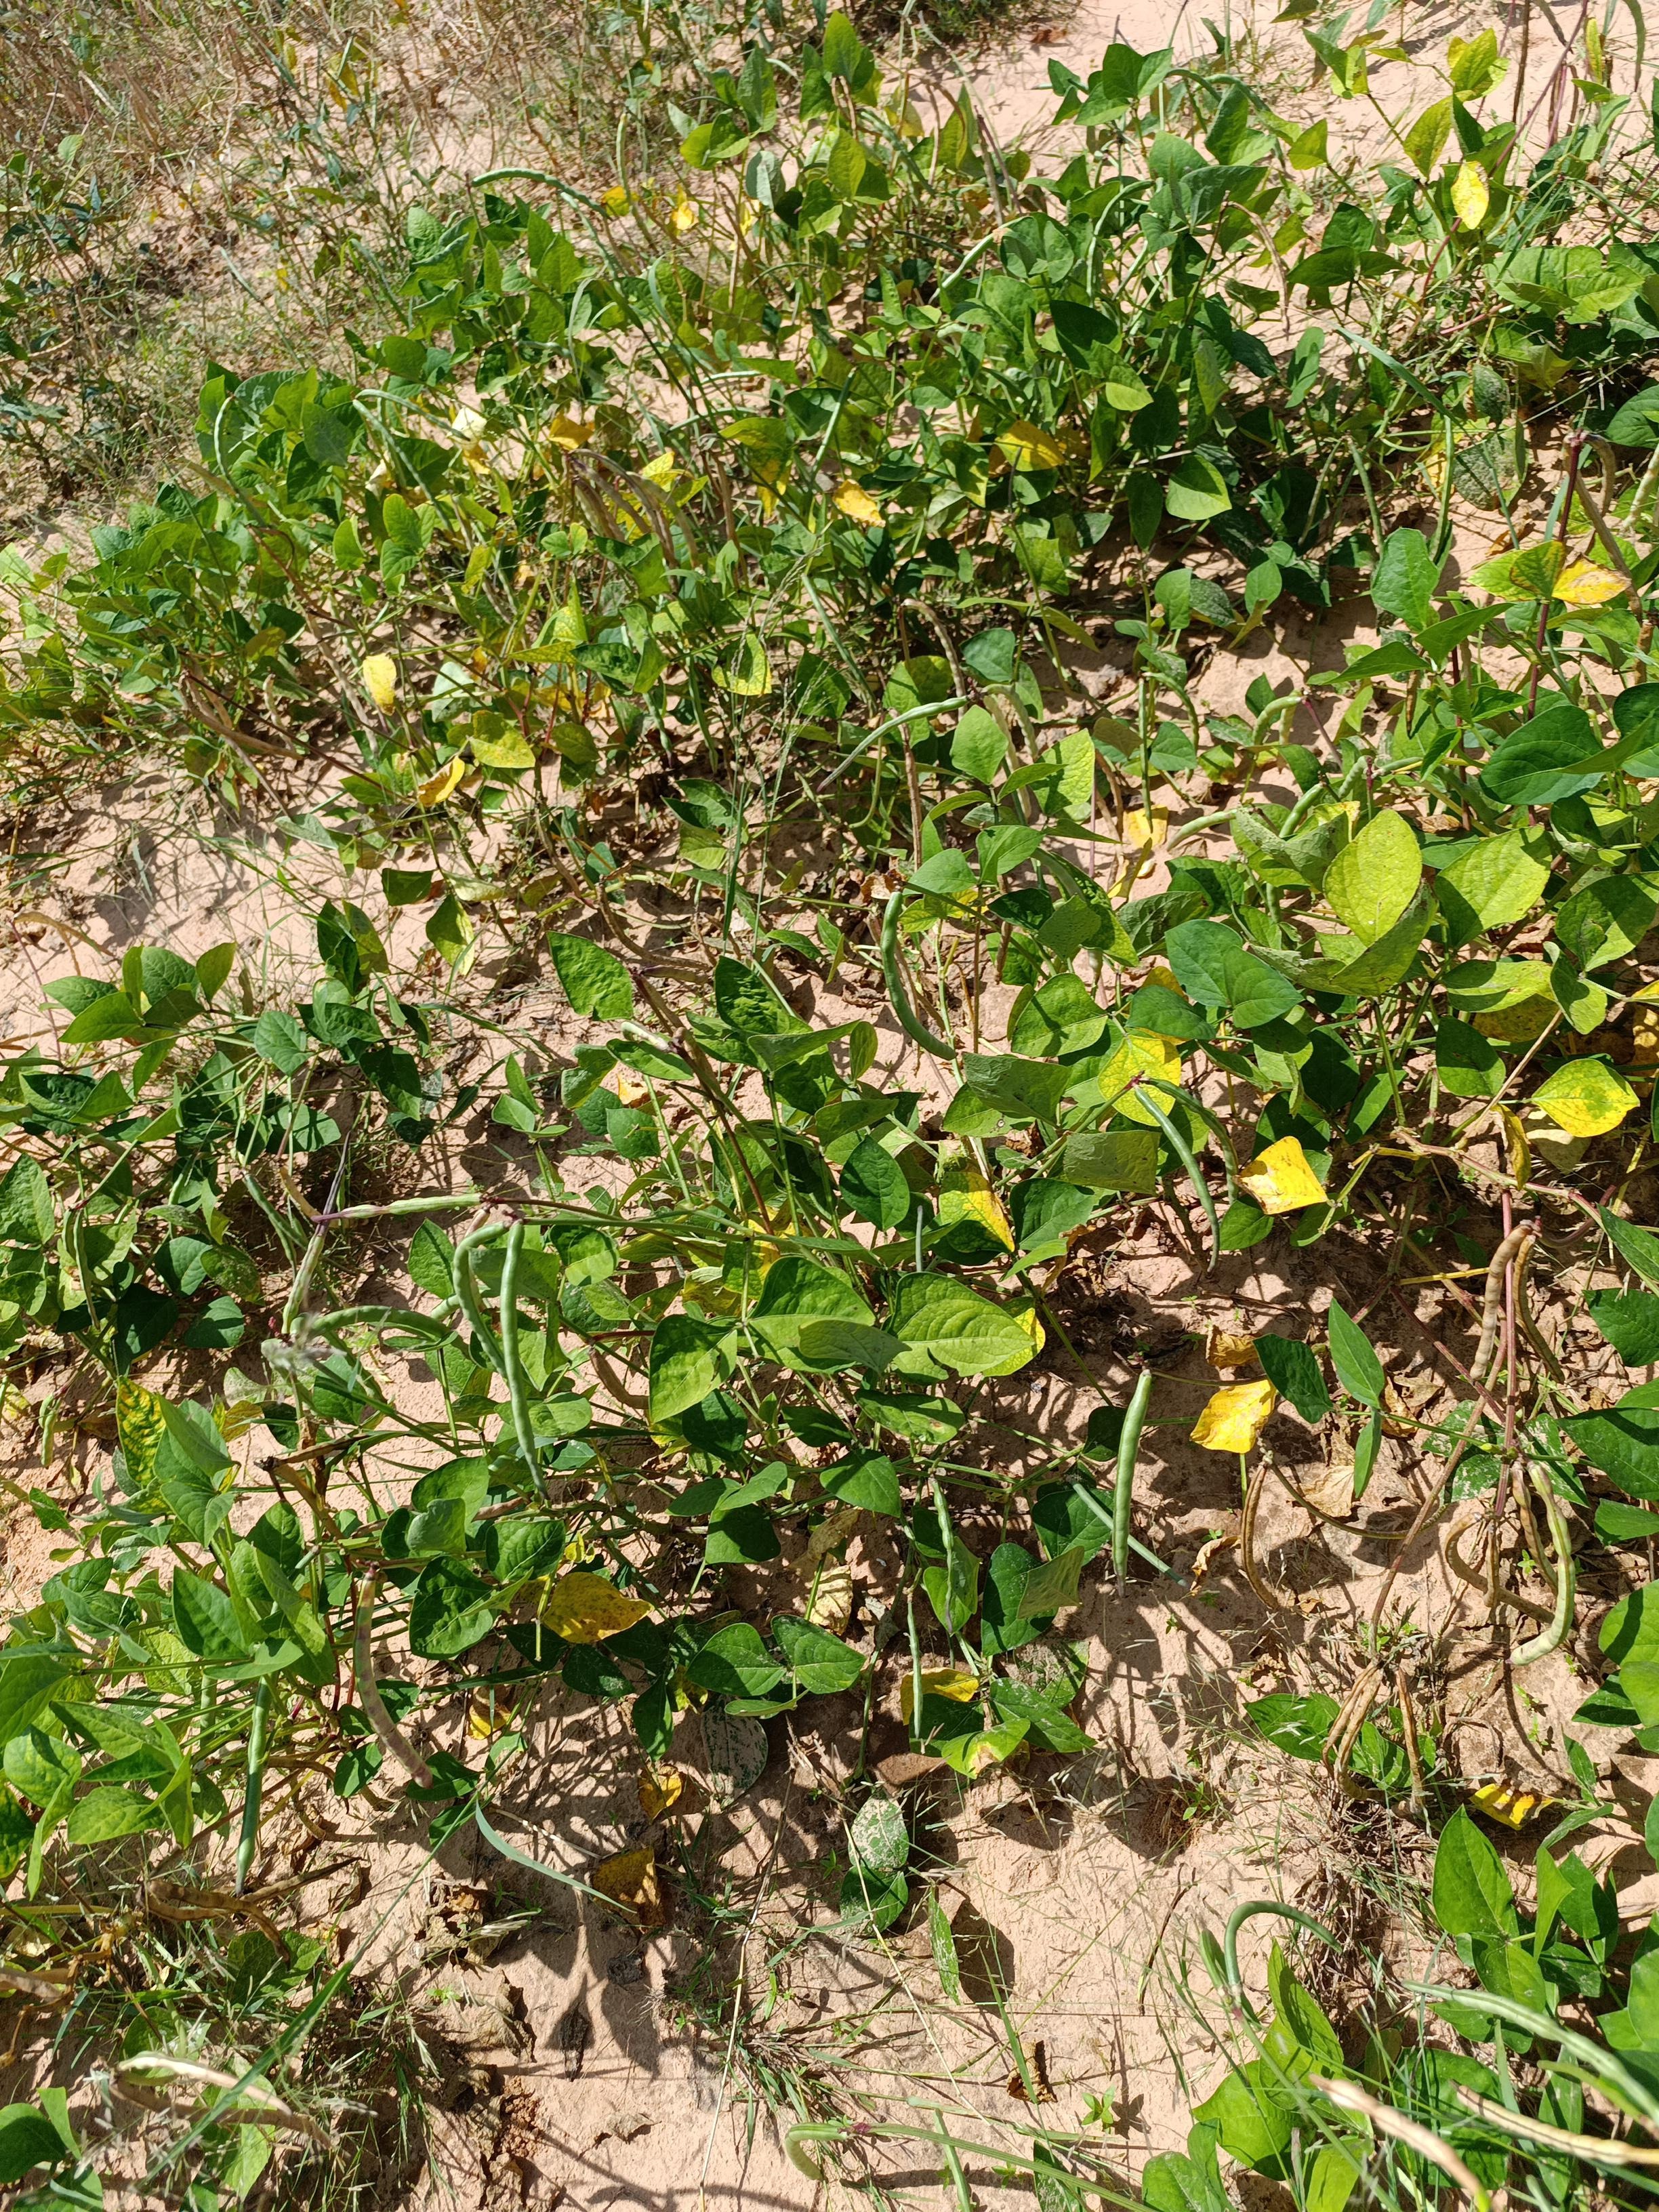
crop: cowpea
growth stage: maturity
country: Nigeria
